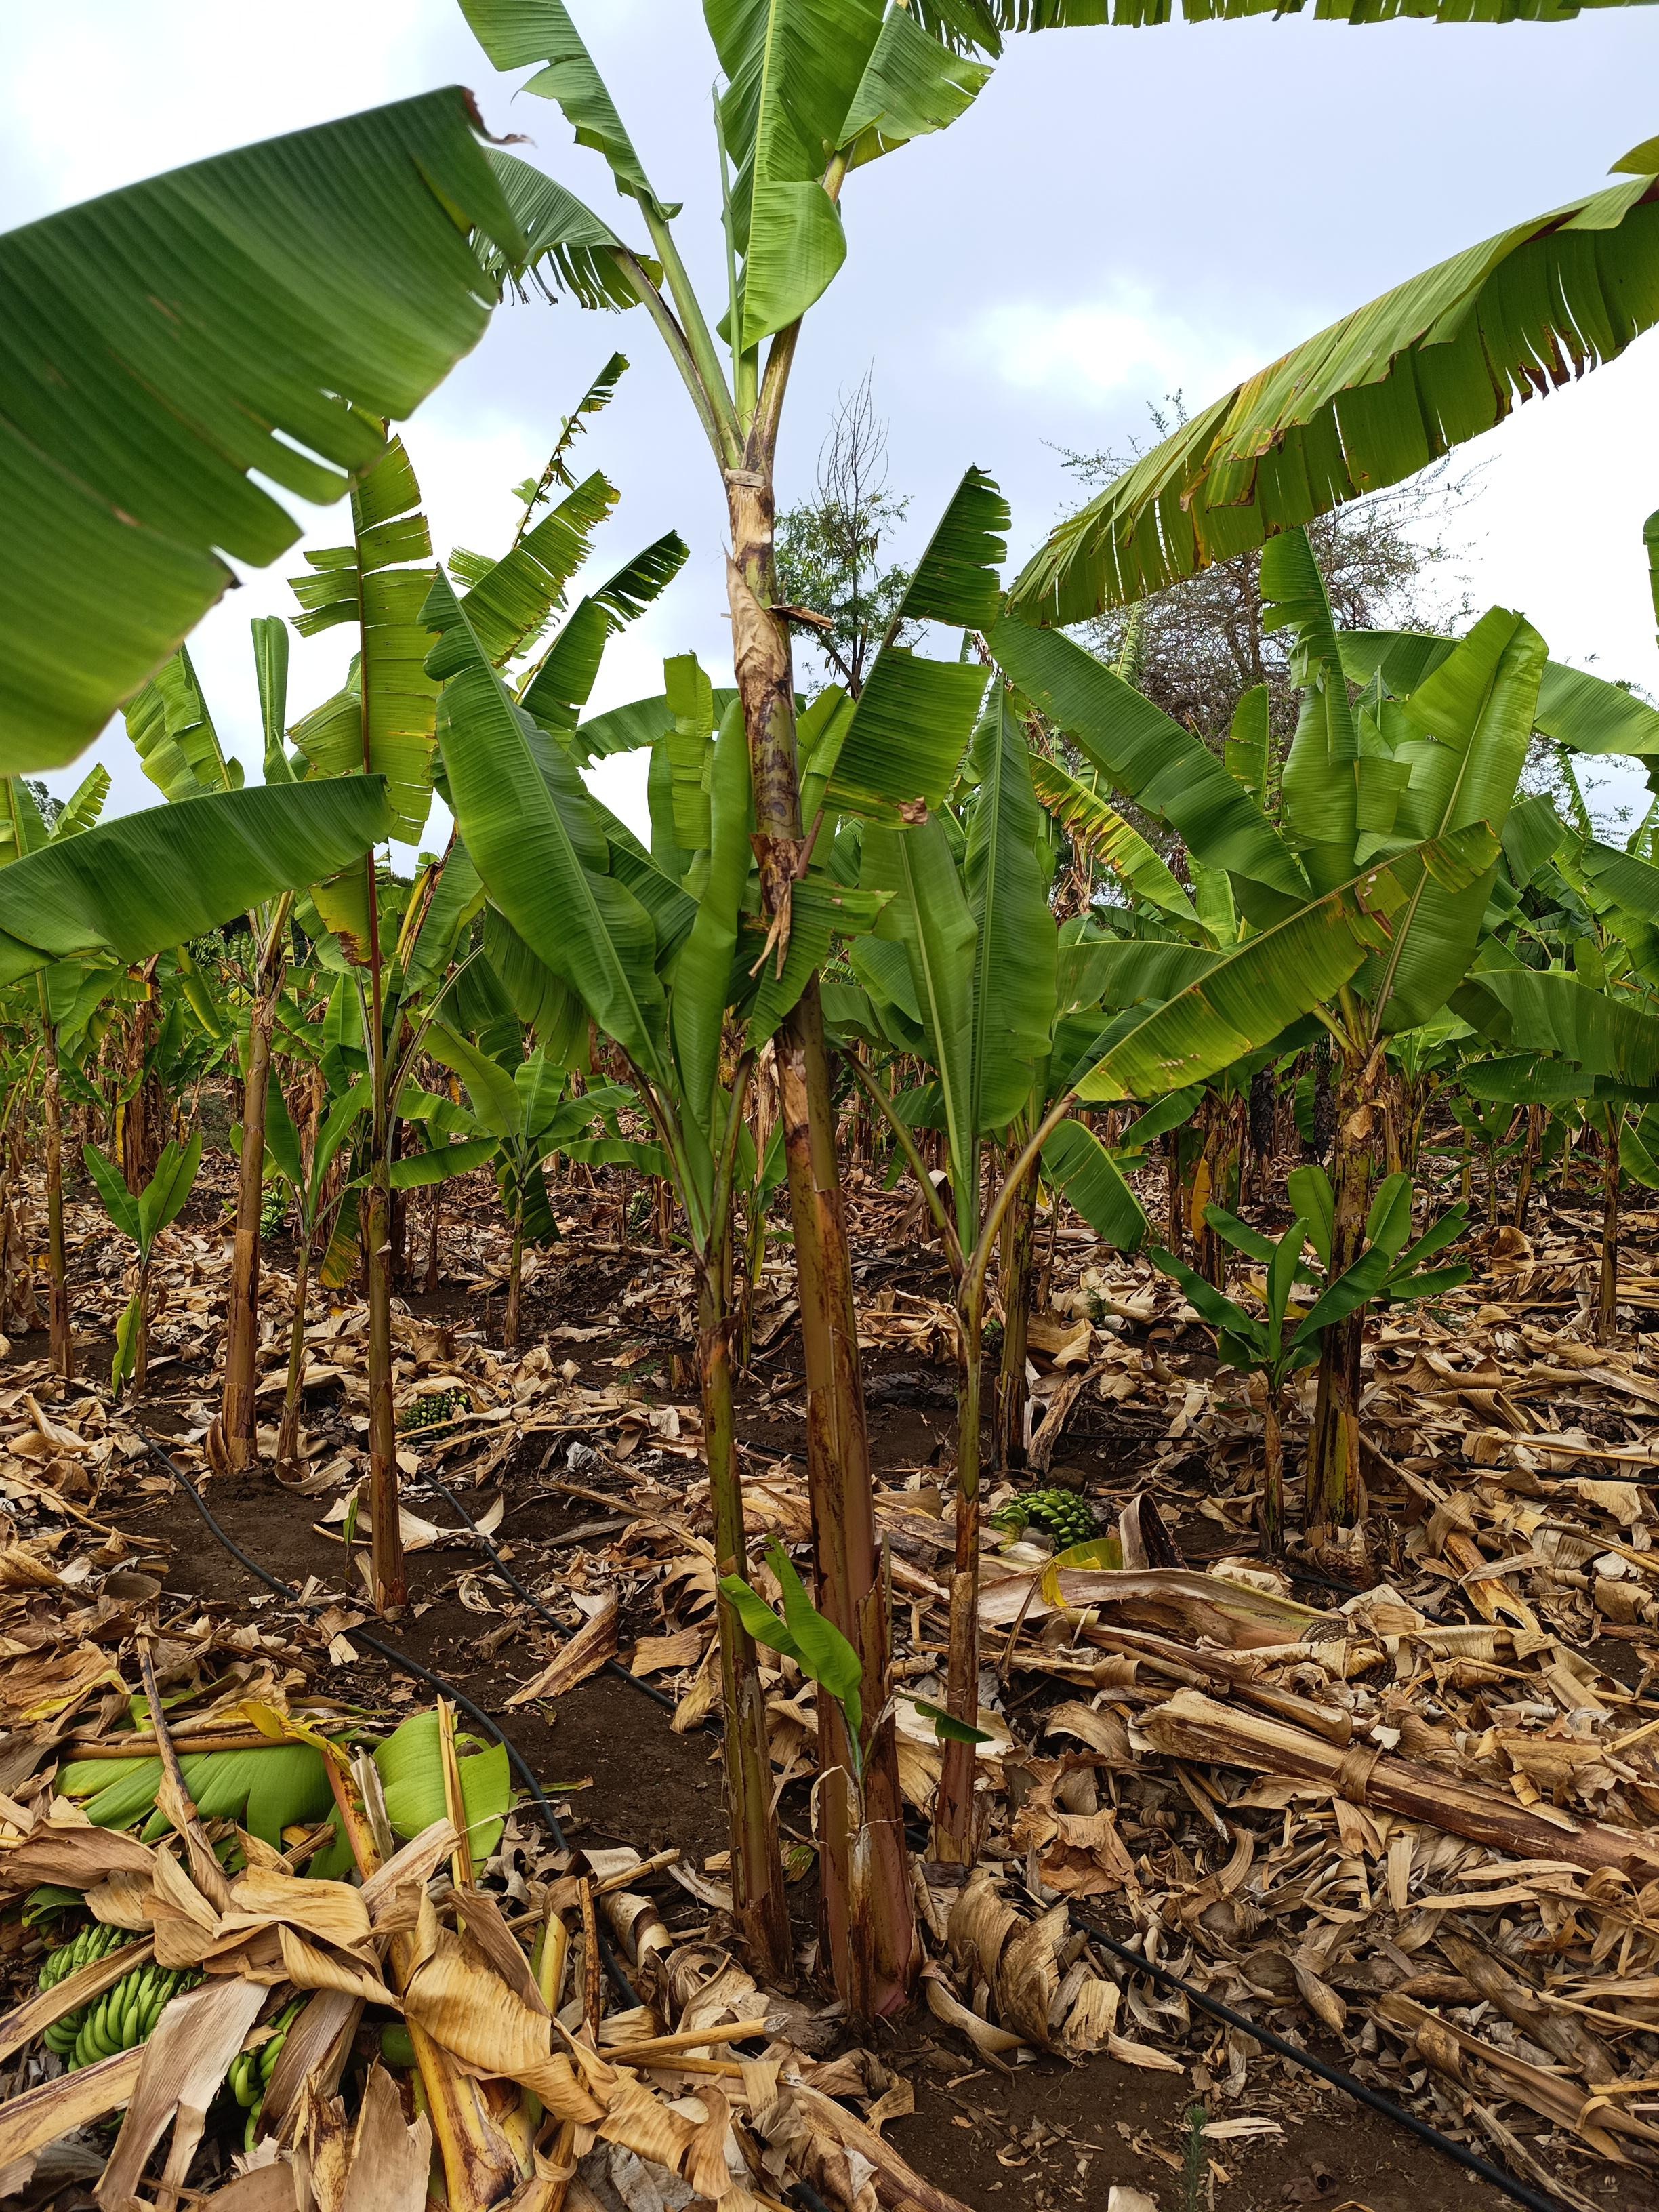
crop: banana
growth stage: vegetative
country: Tanzania
